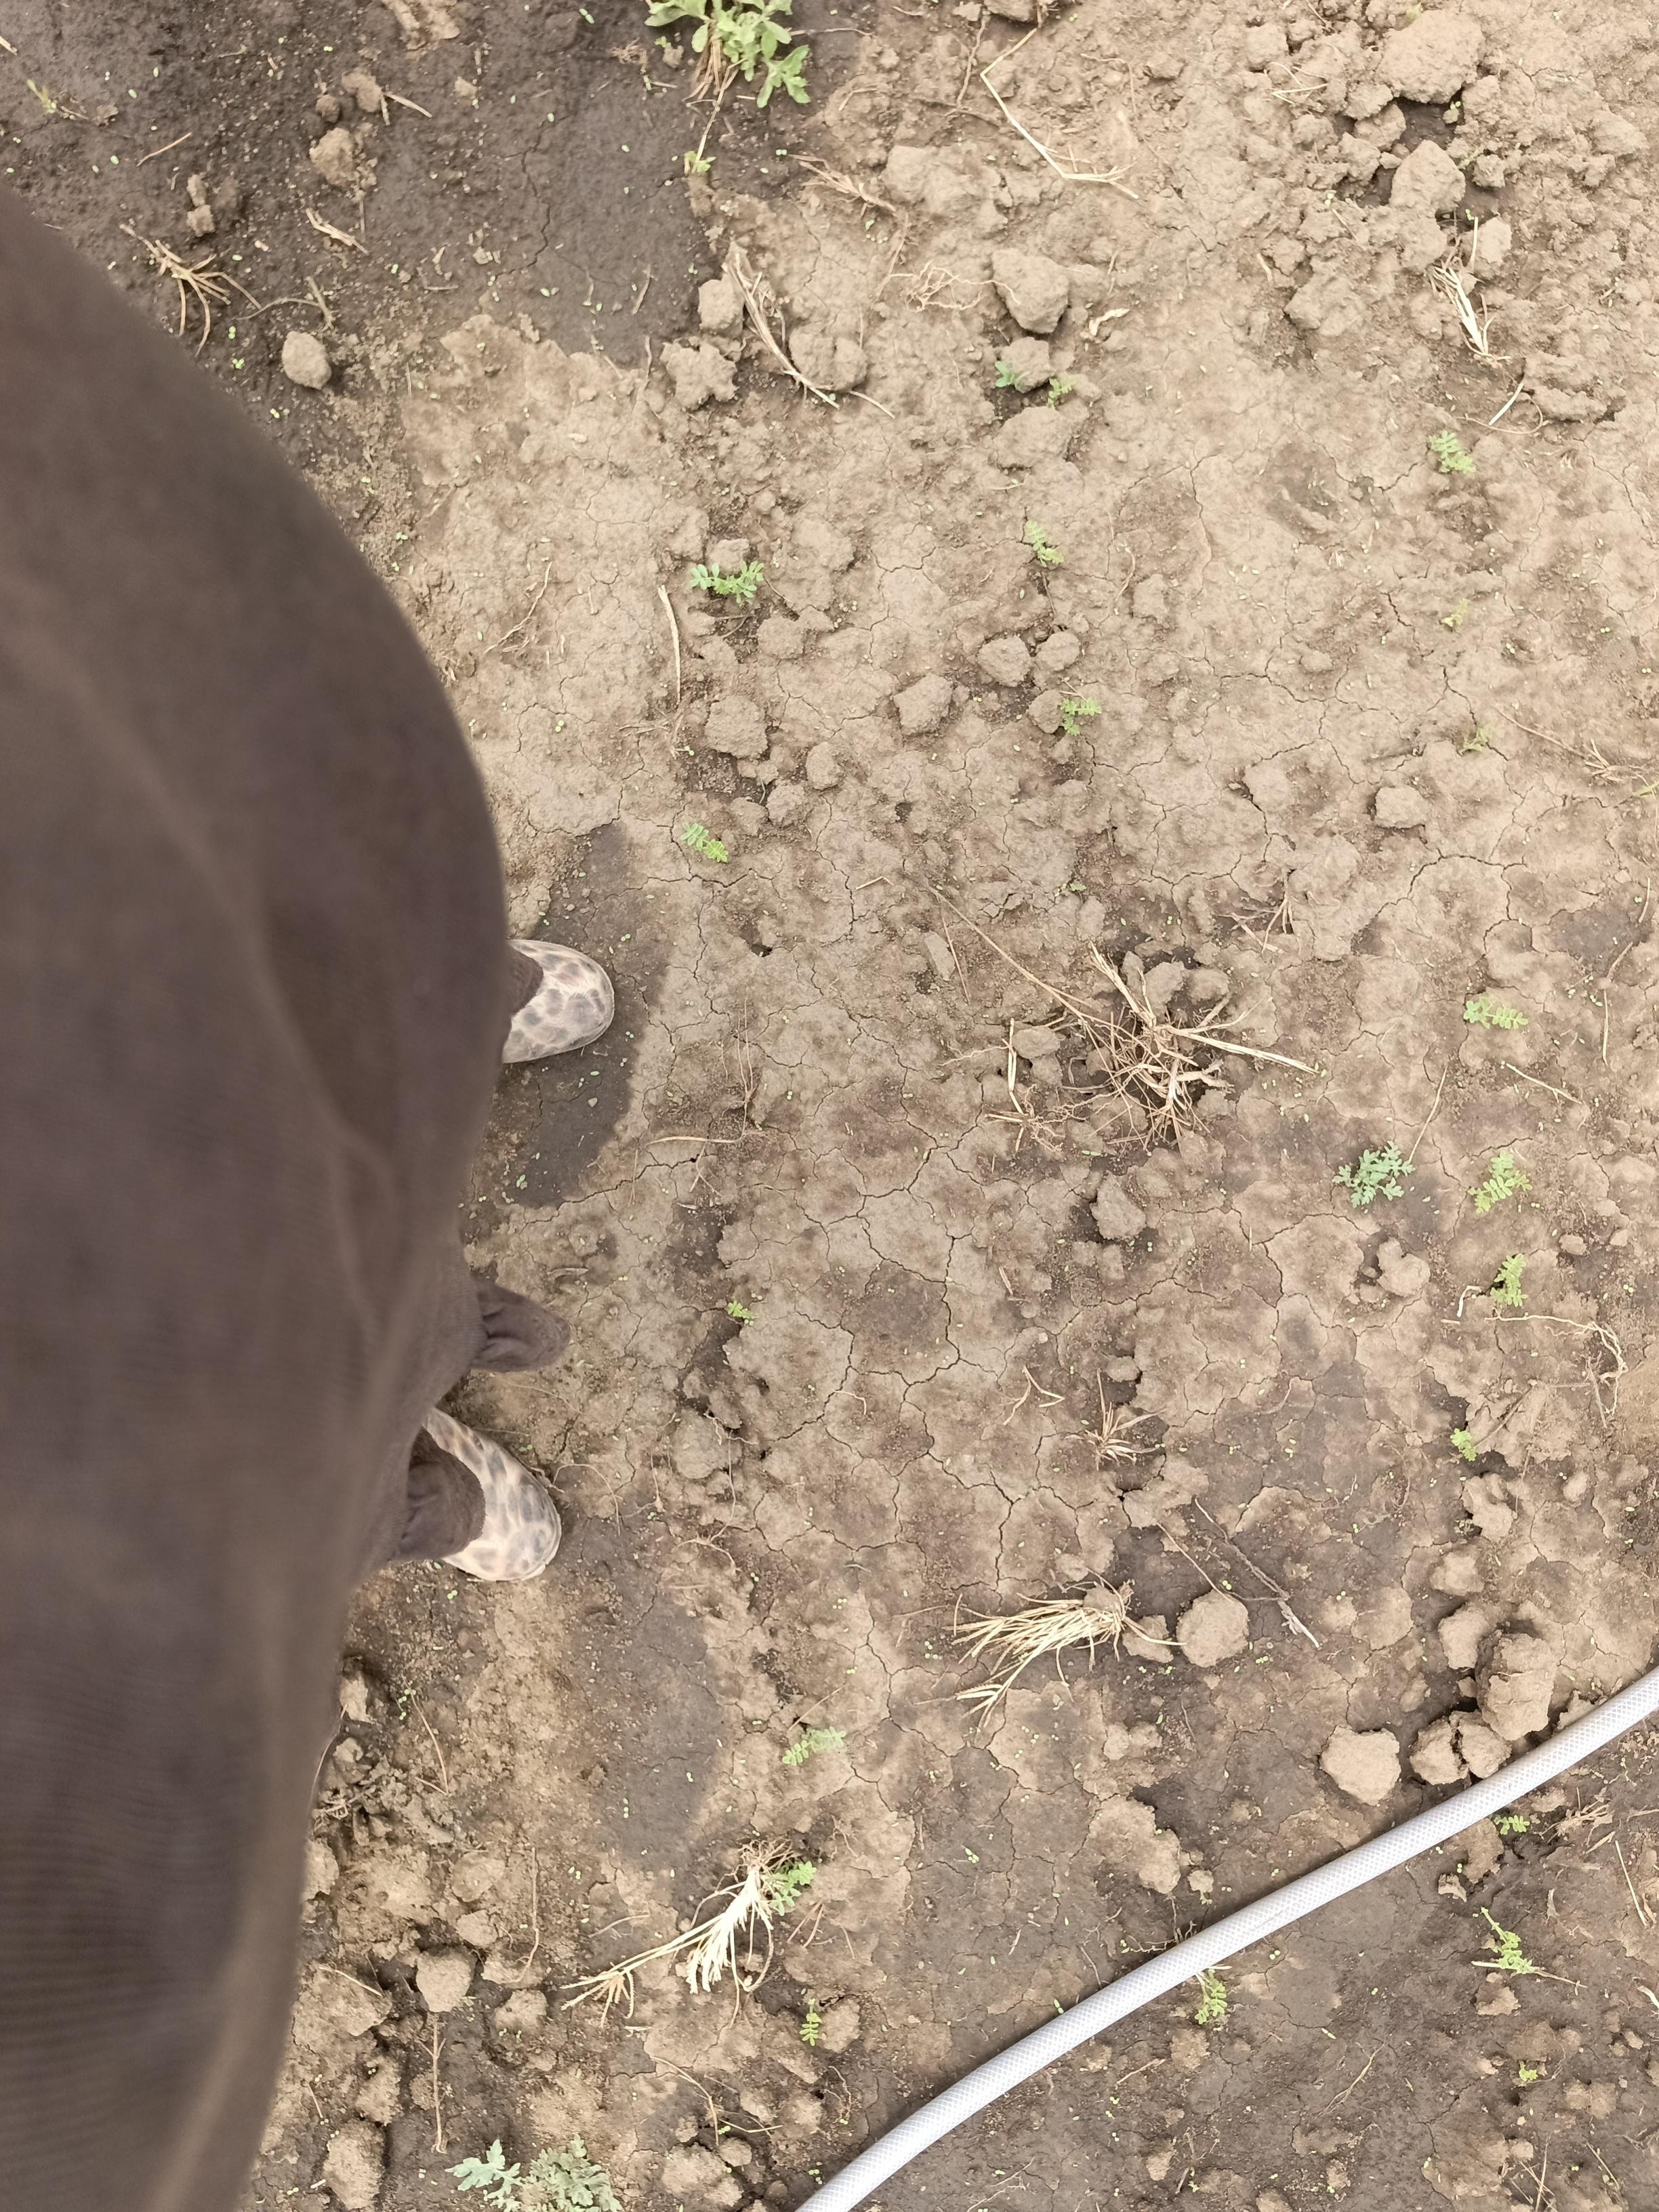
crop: chickpea
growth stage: emergence
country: Tanzania
